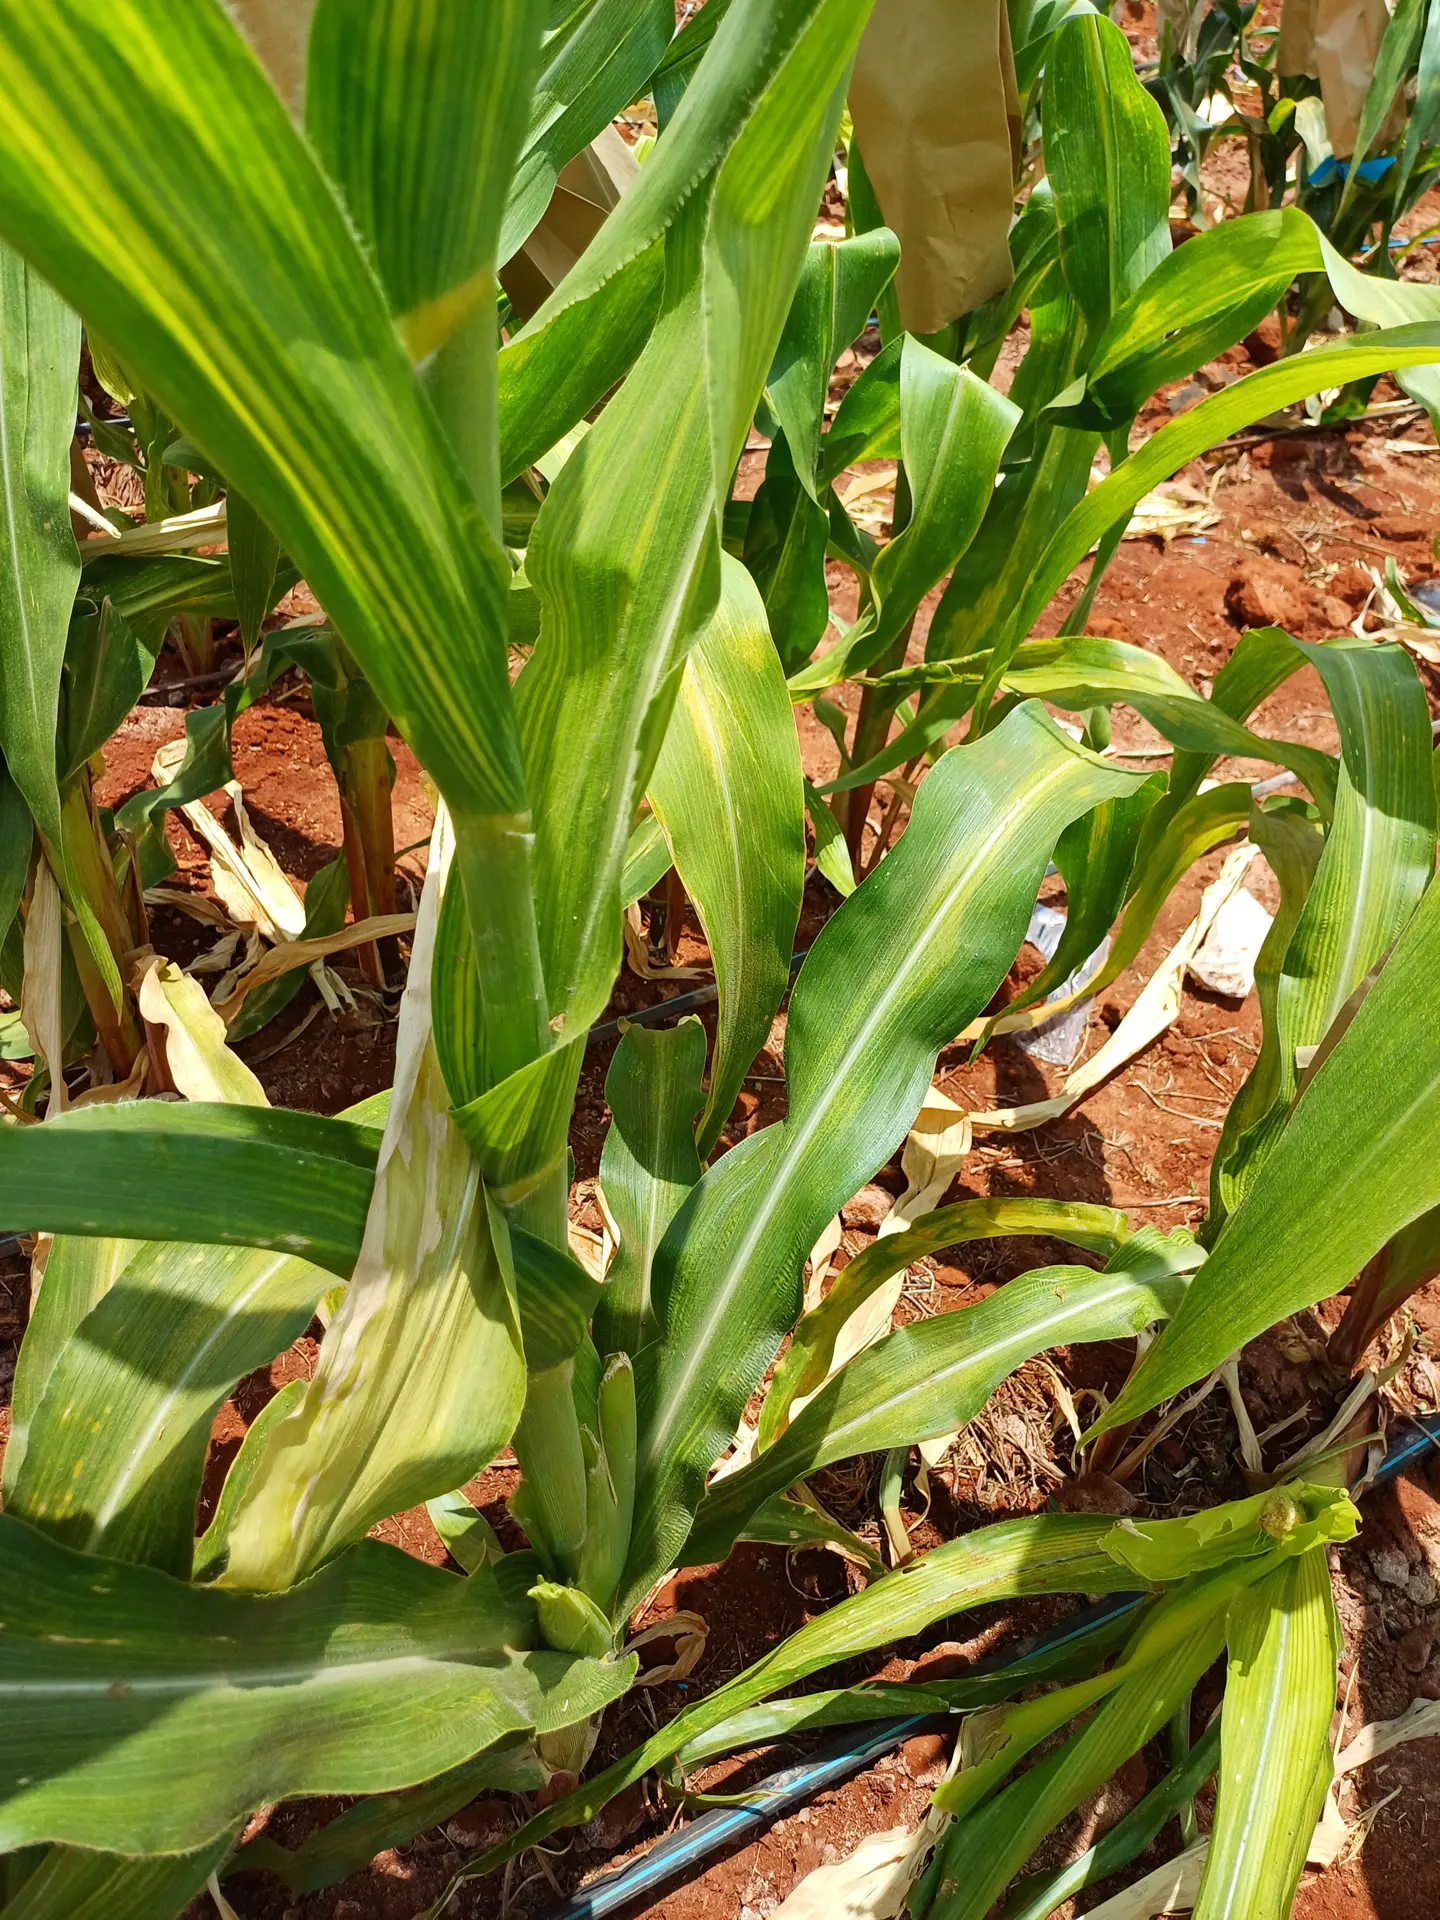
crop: maize
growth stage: flowering
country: Kenya
